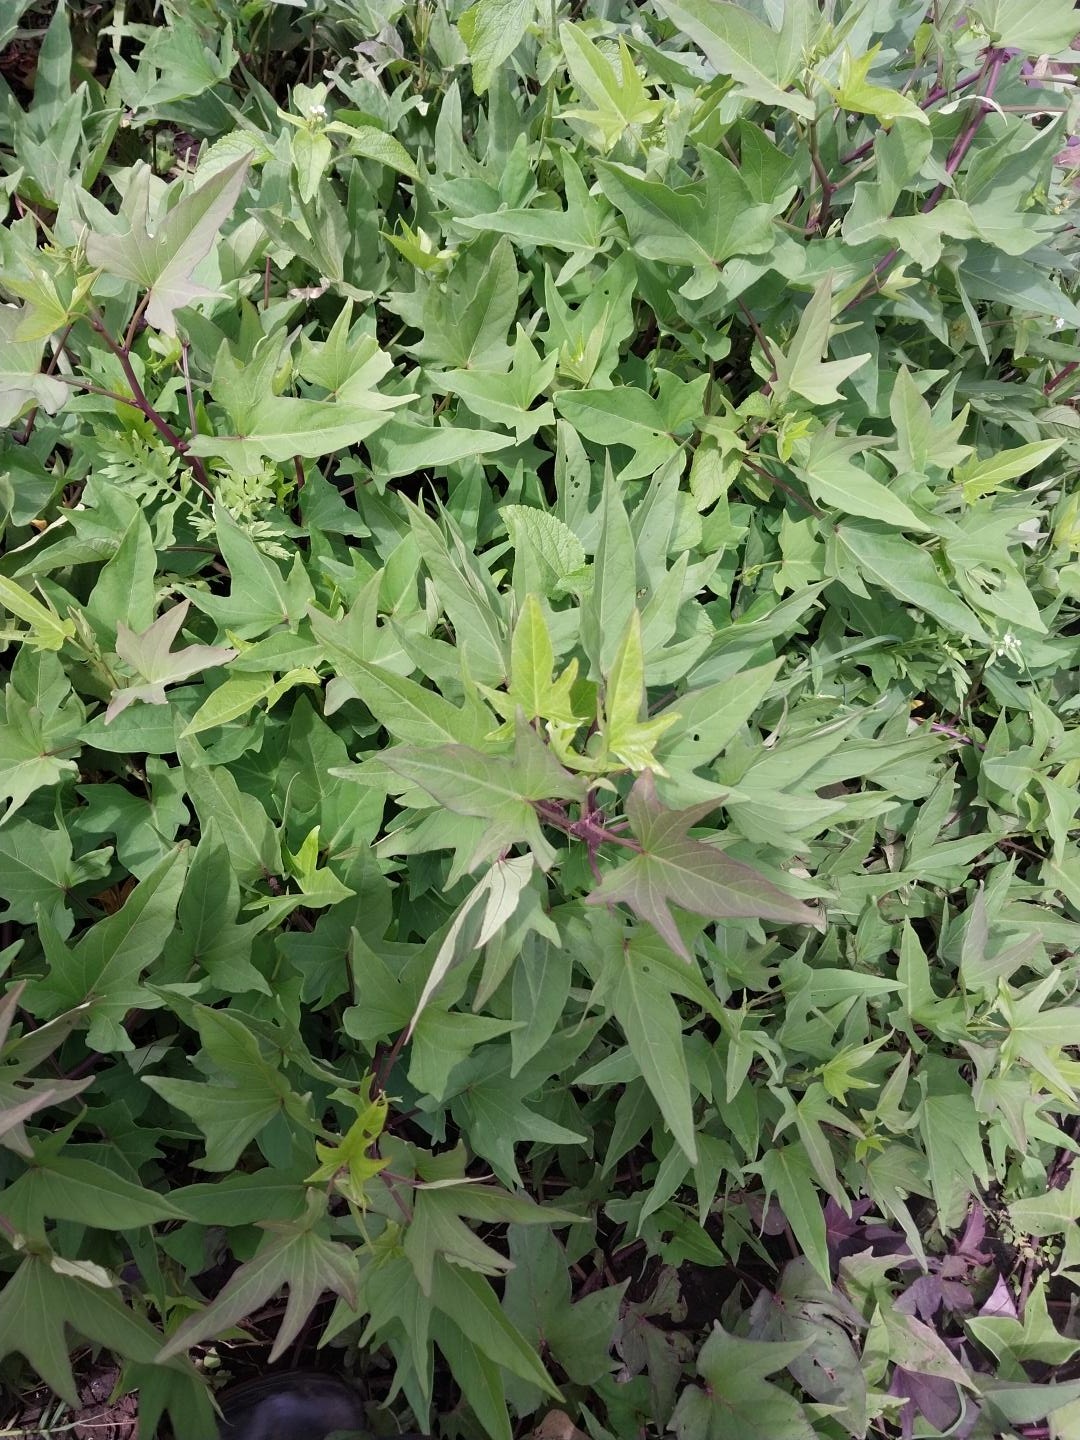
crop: sweet potato
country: Tanzania
